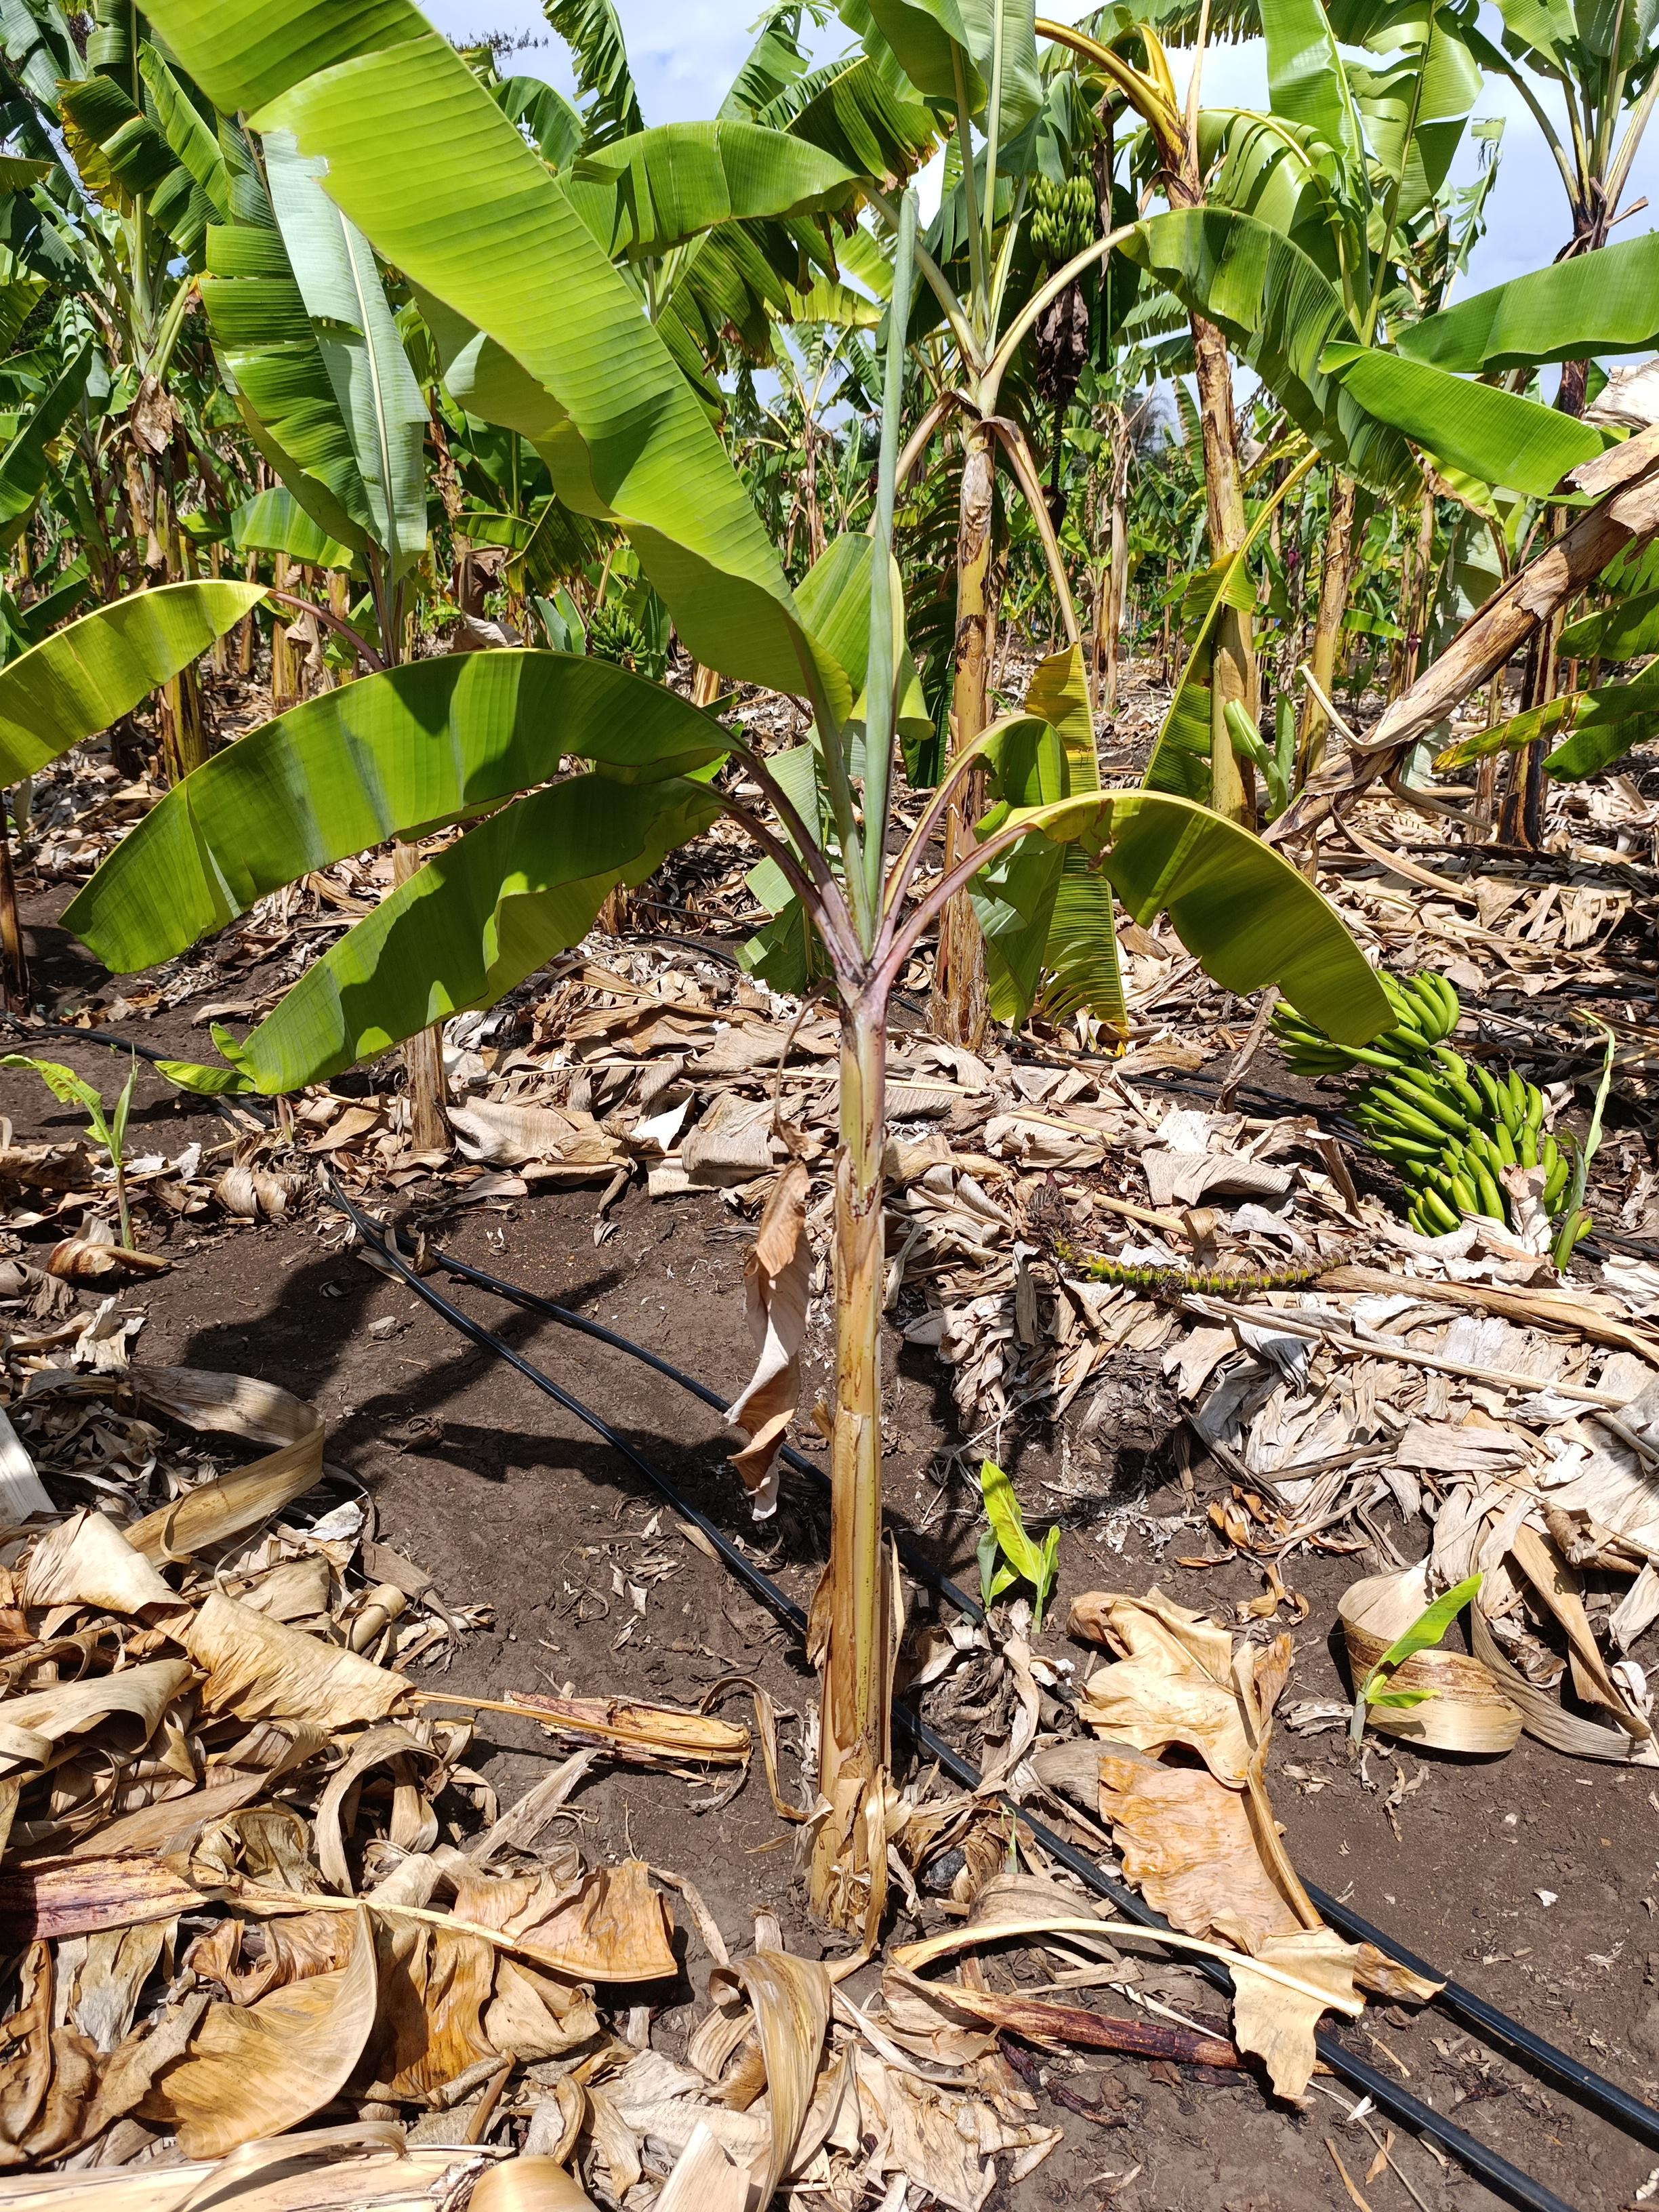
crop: banana
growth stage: vegetative
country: Tanzania
